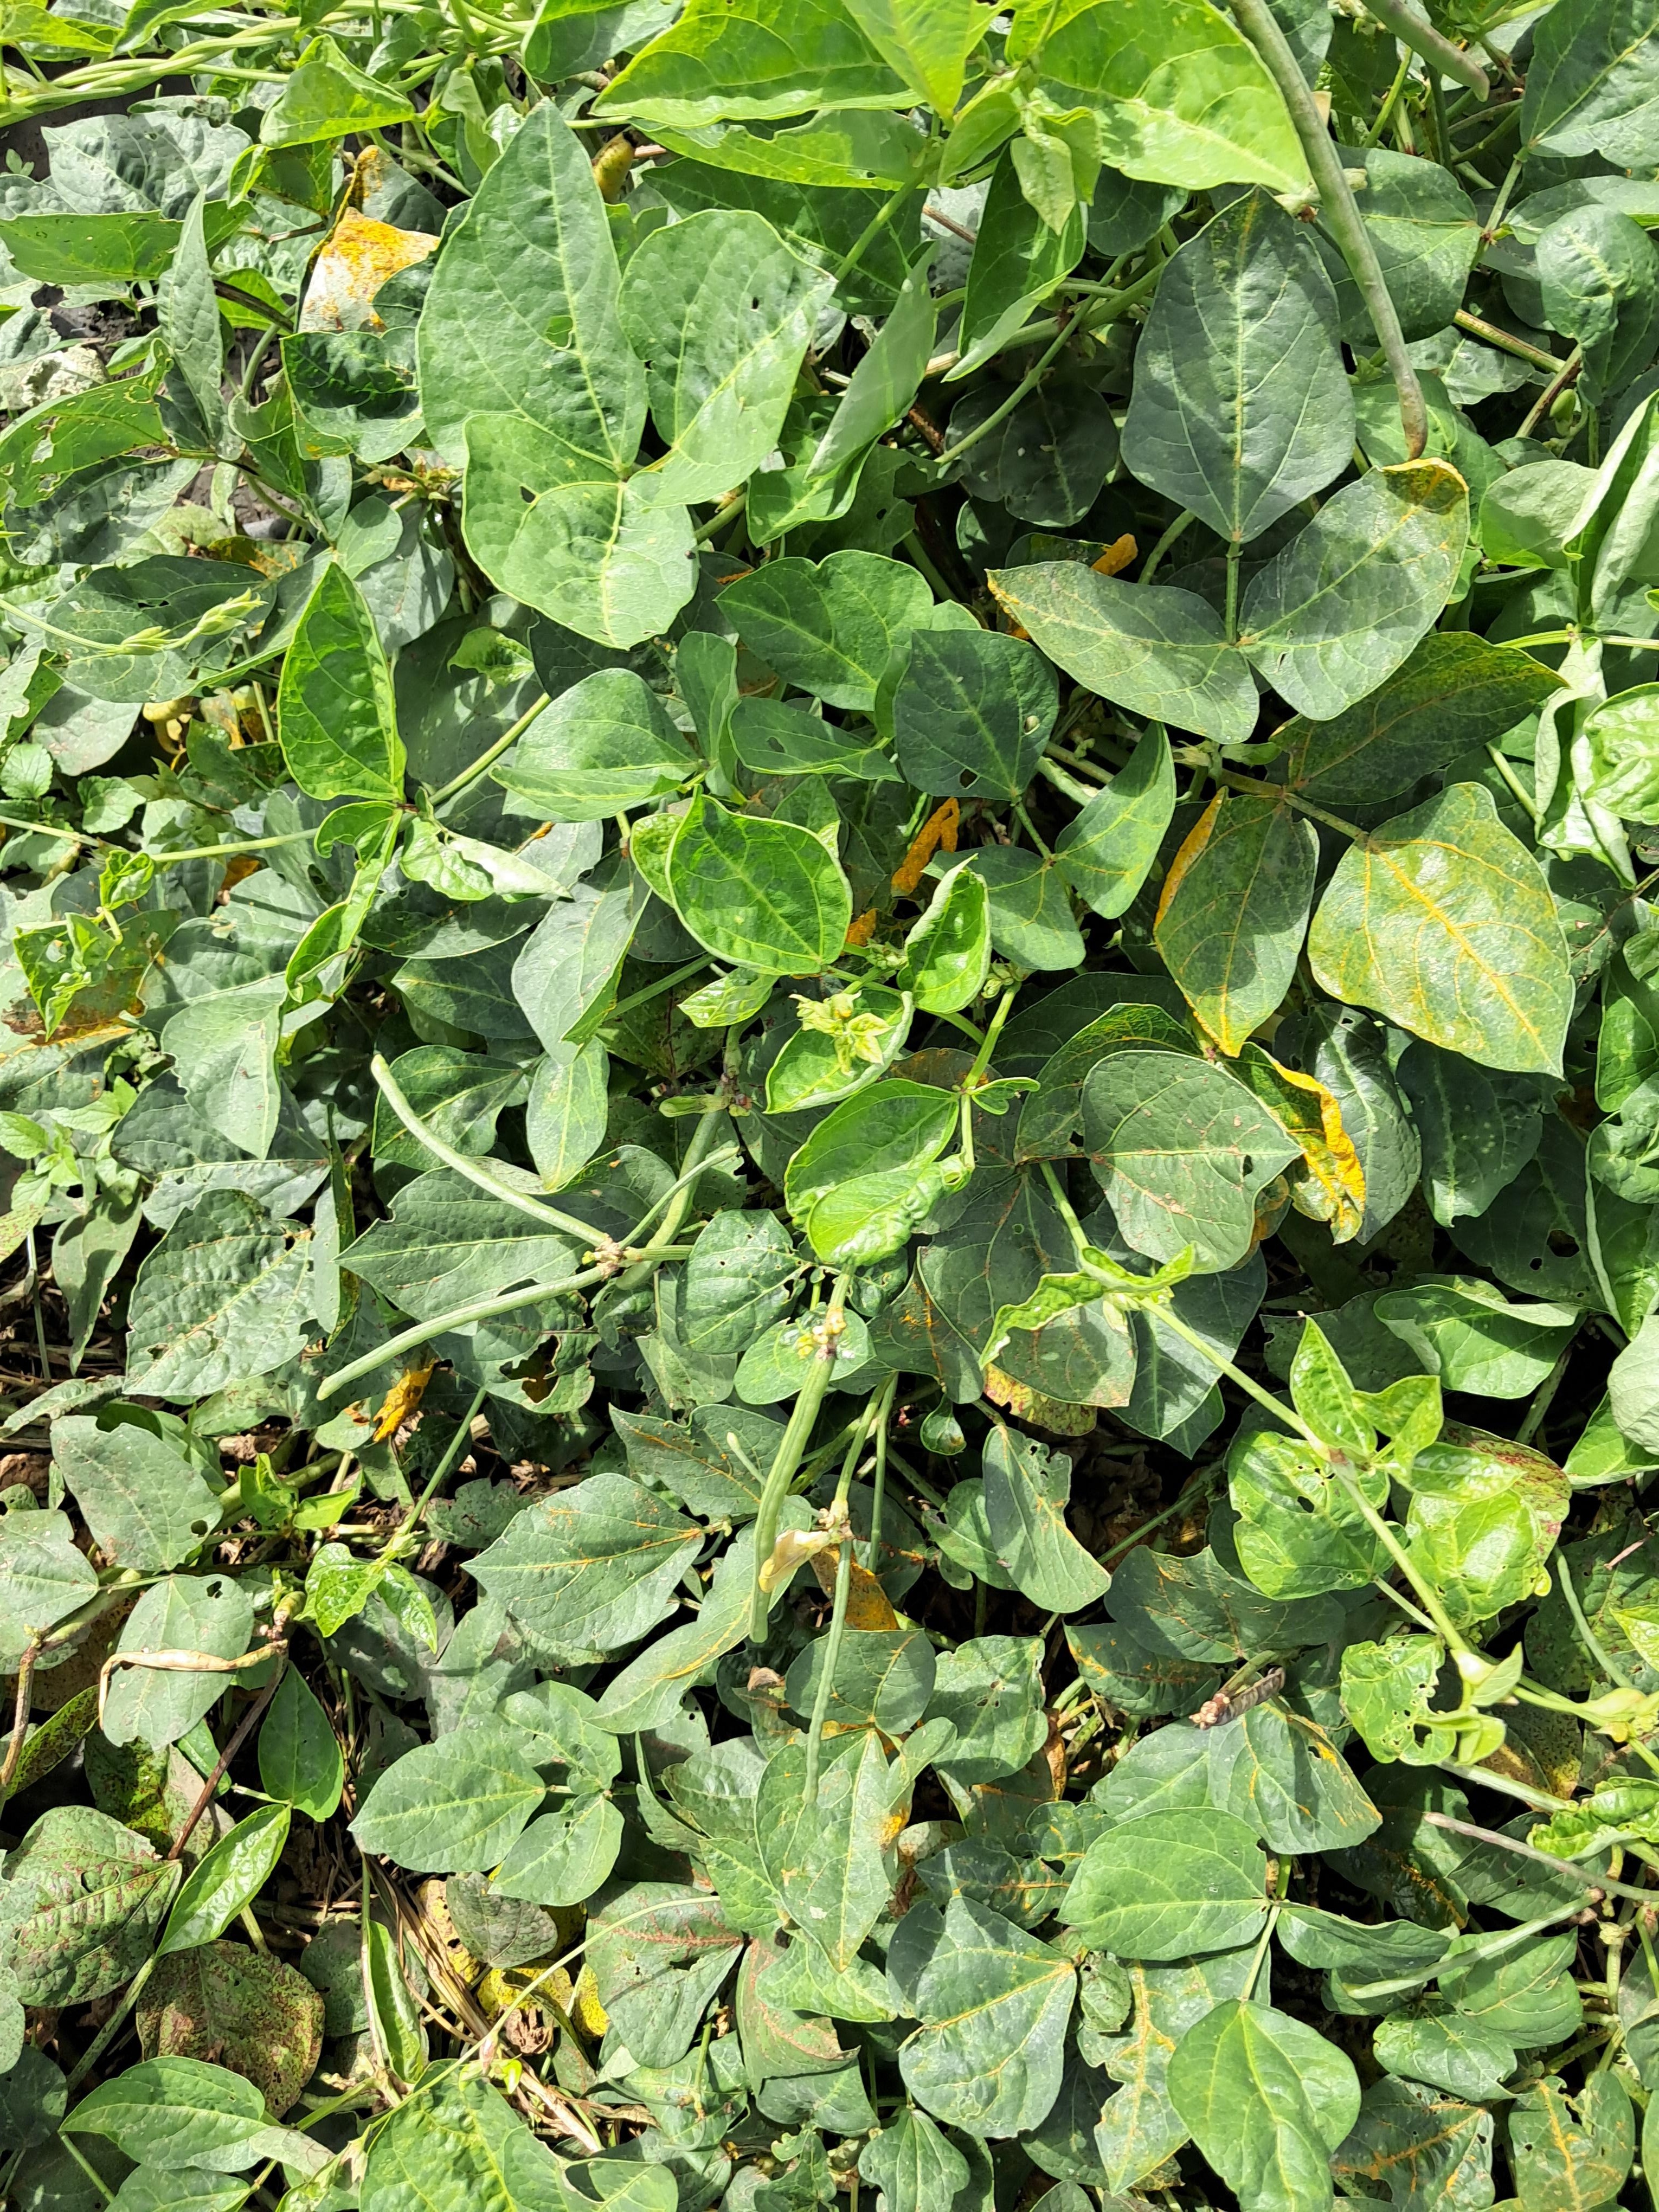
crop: cowpea
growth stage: development pod
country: Tanzania
